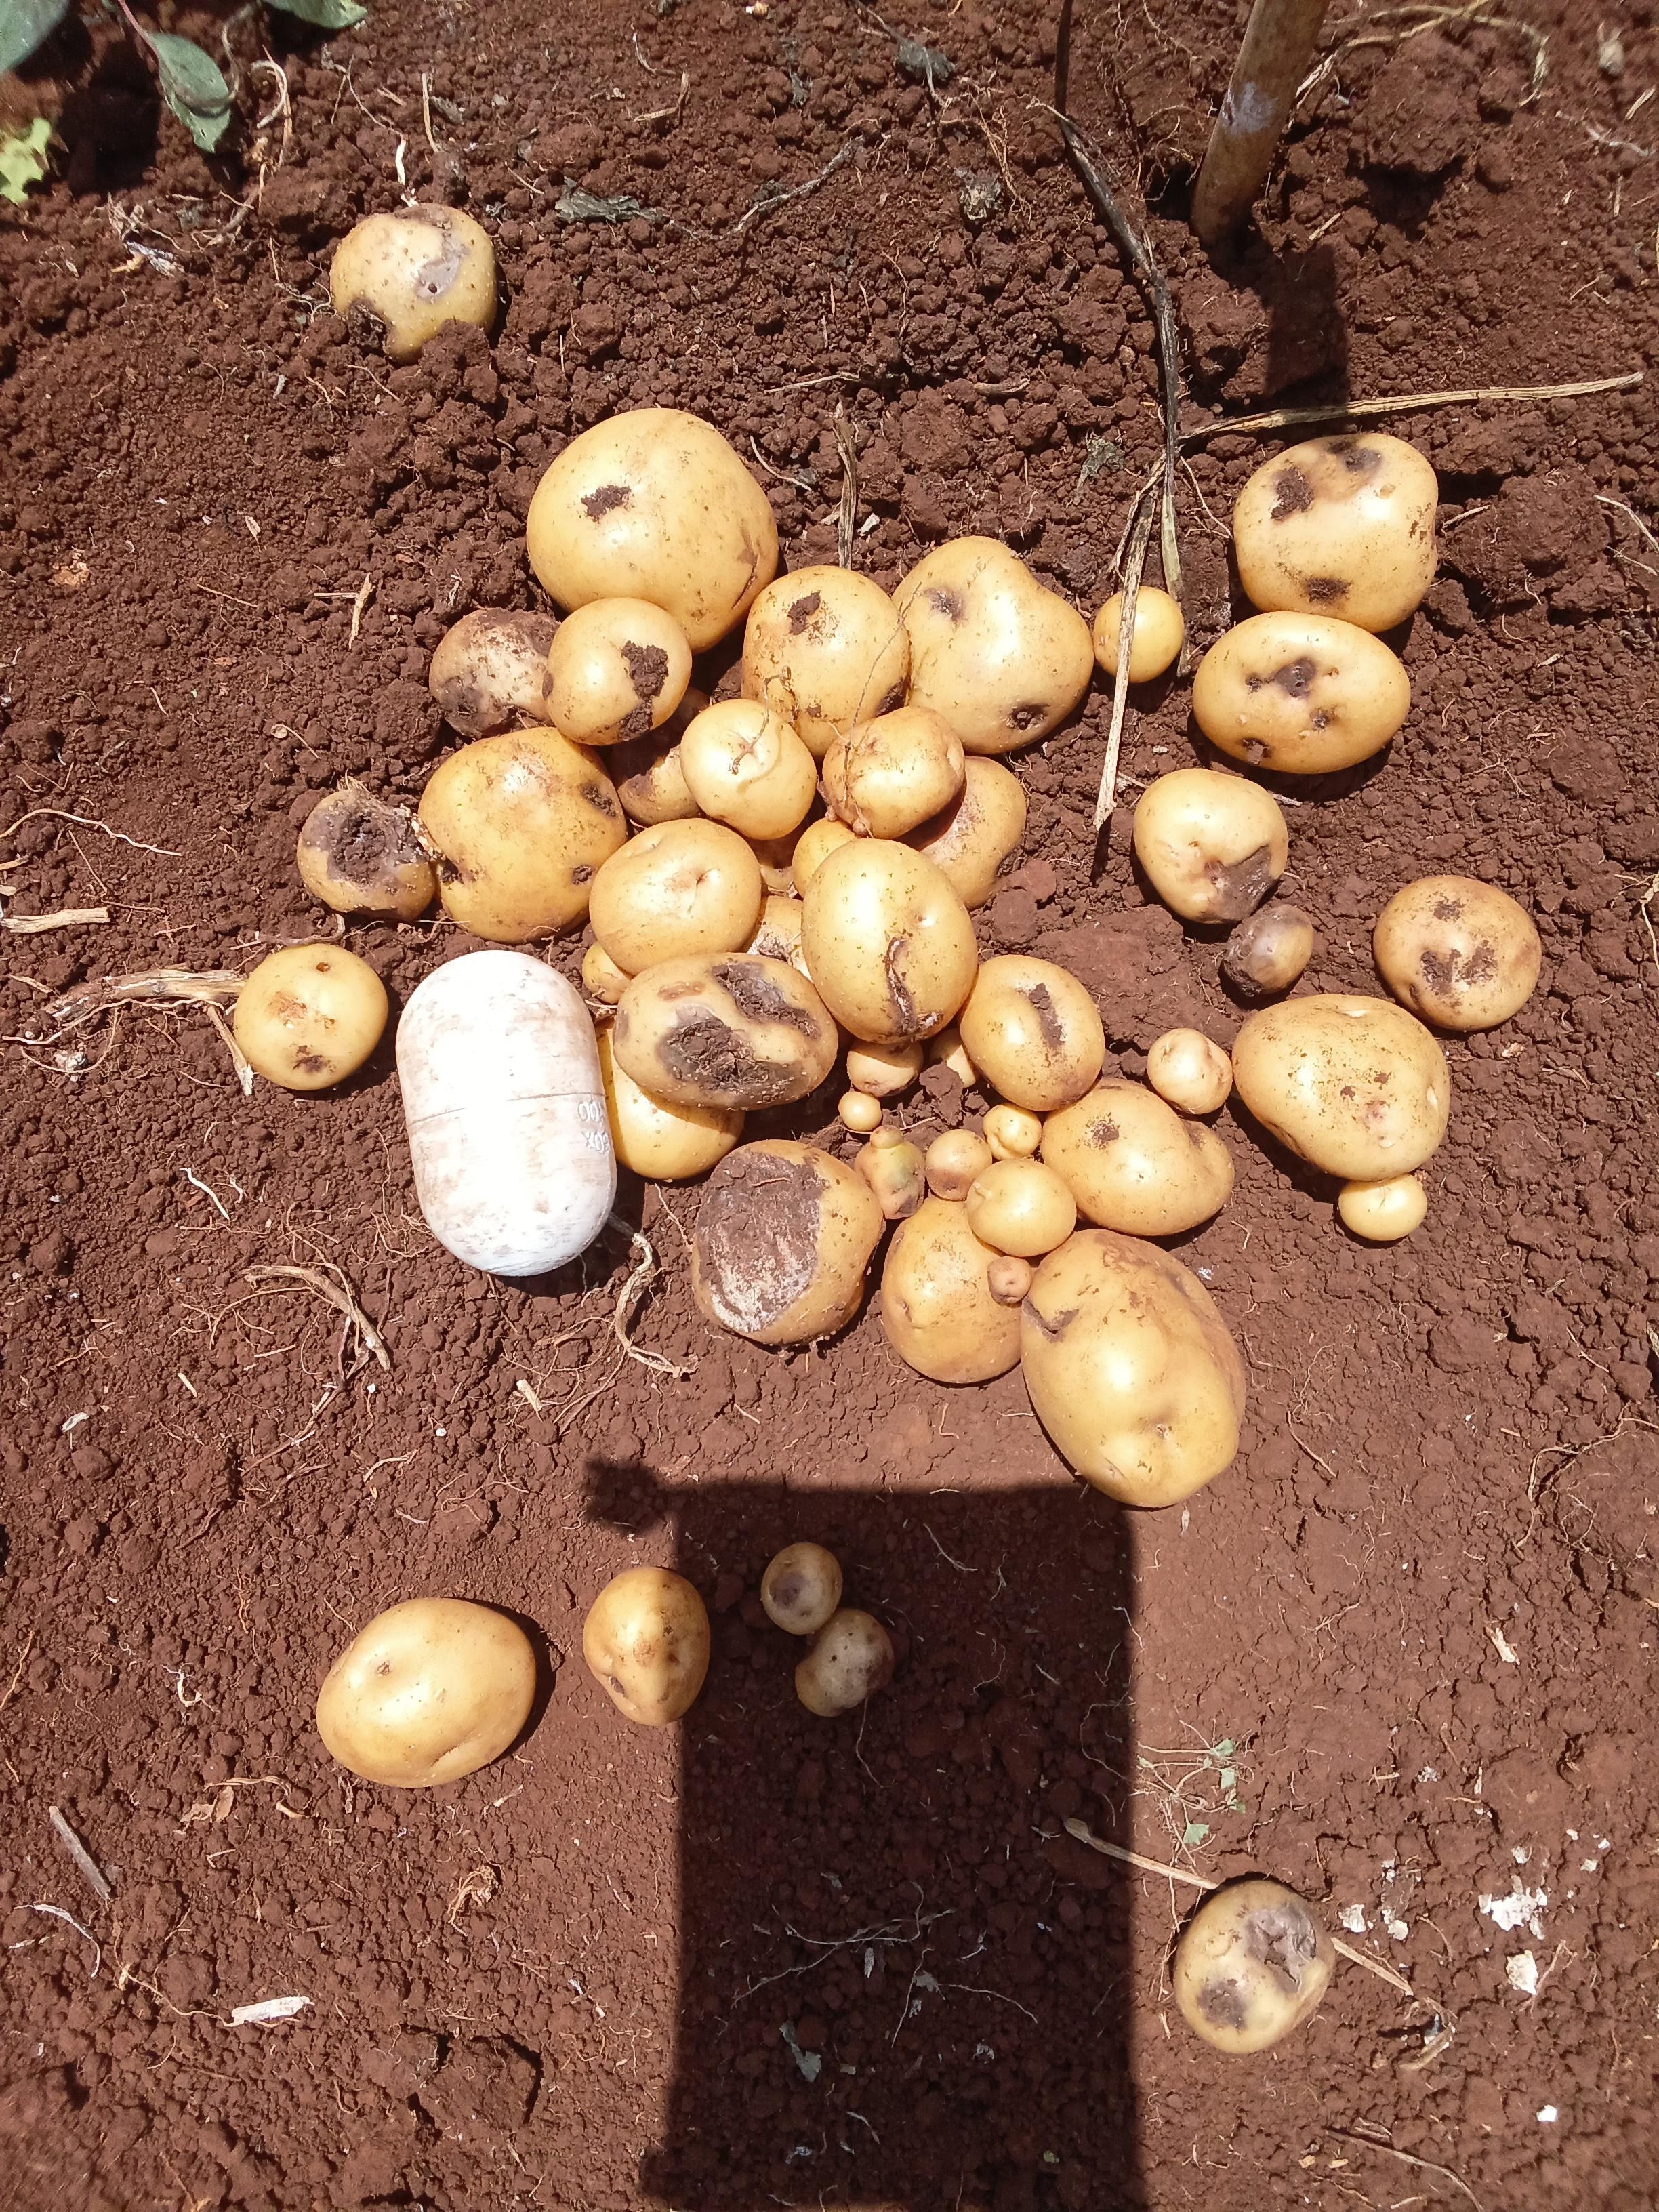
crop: potato
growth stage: harvest
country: Kenya
